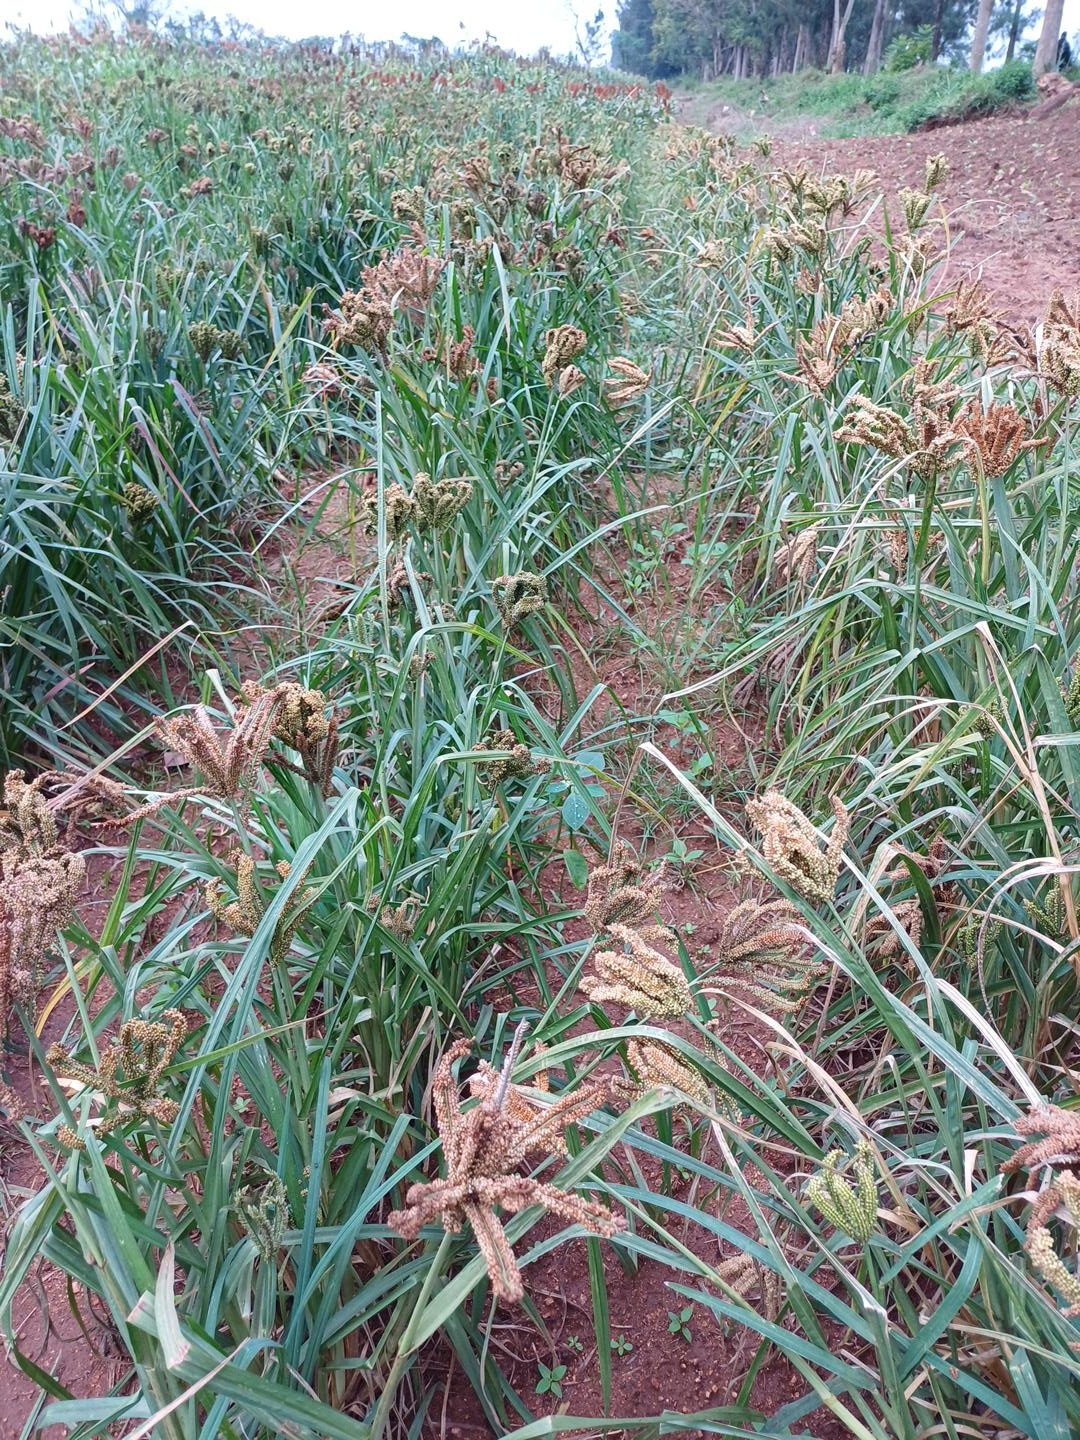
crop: finger millet
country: Kenya
